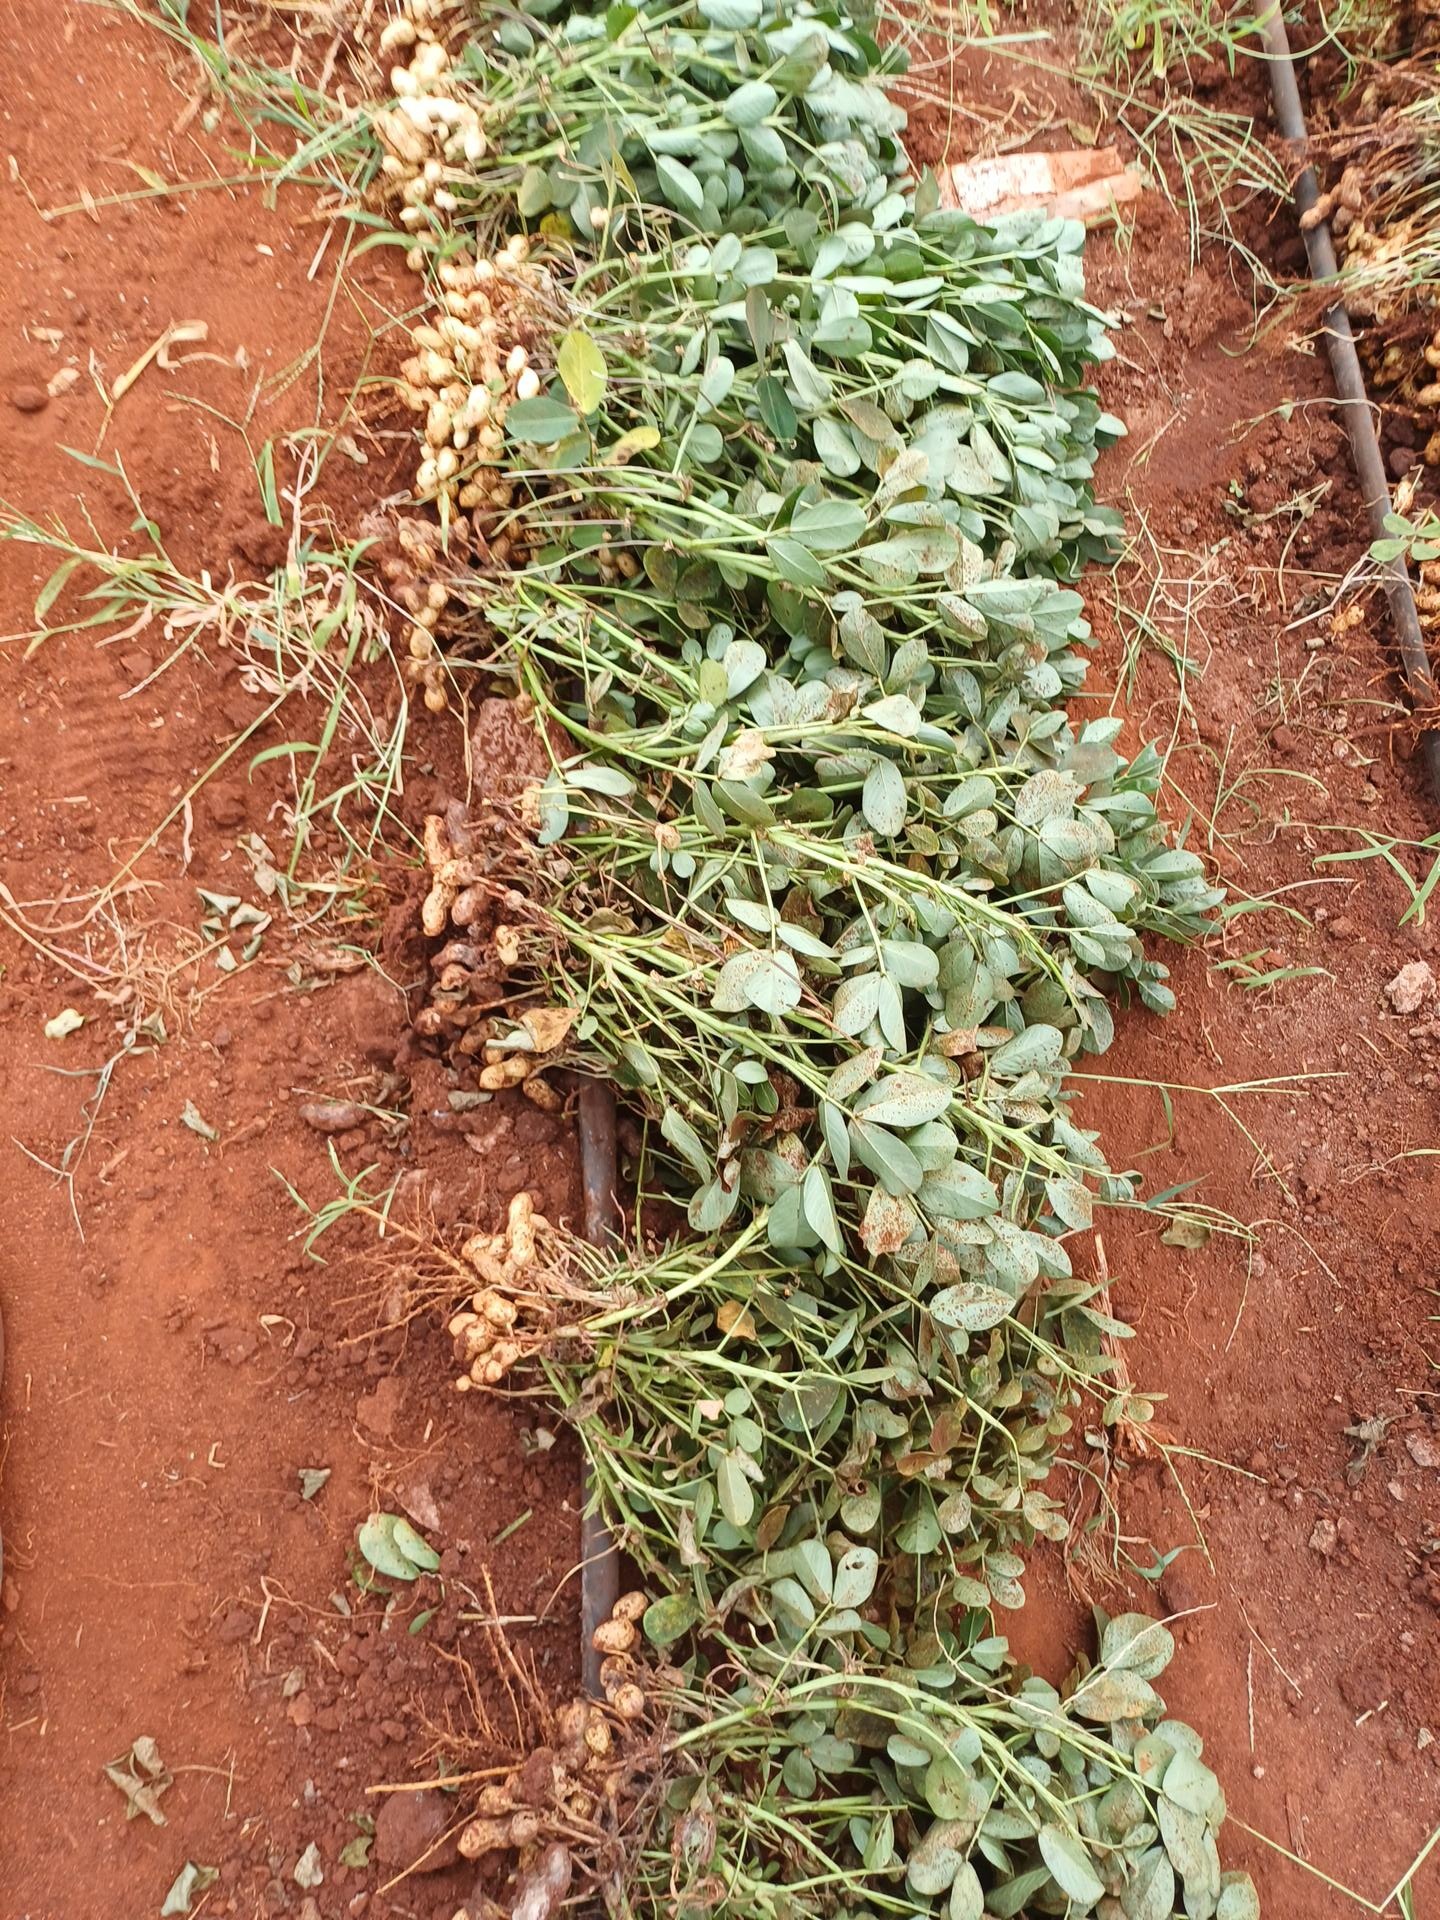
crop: groundnut
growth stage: harvest
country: Kenya
